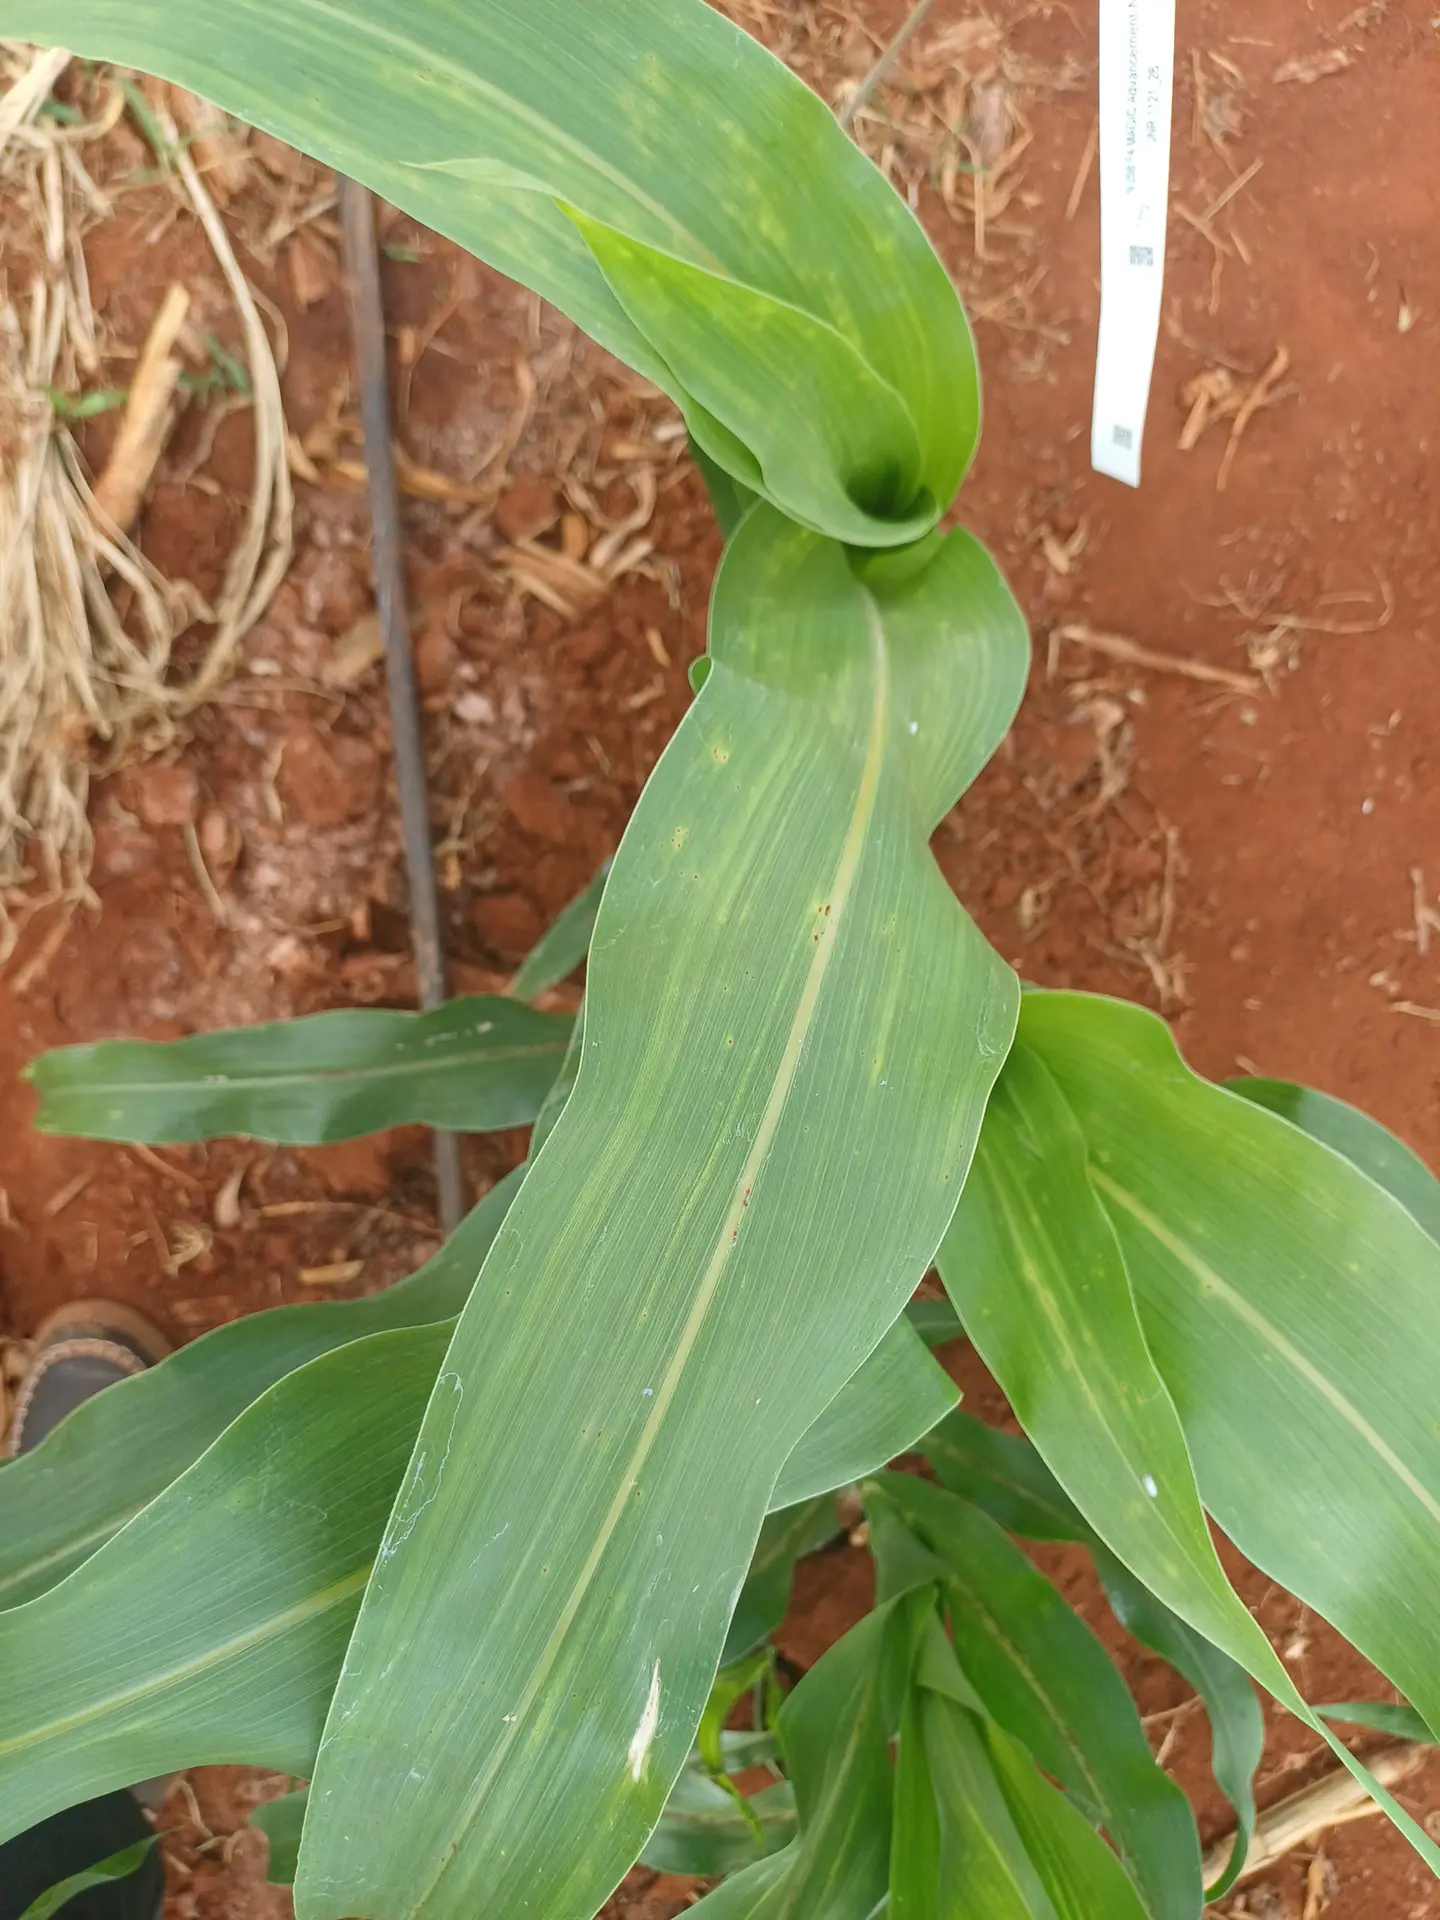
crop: sorghum
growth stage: vegetative
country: Kenya
